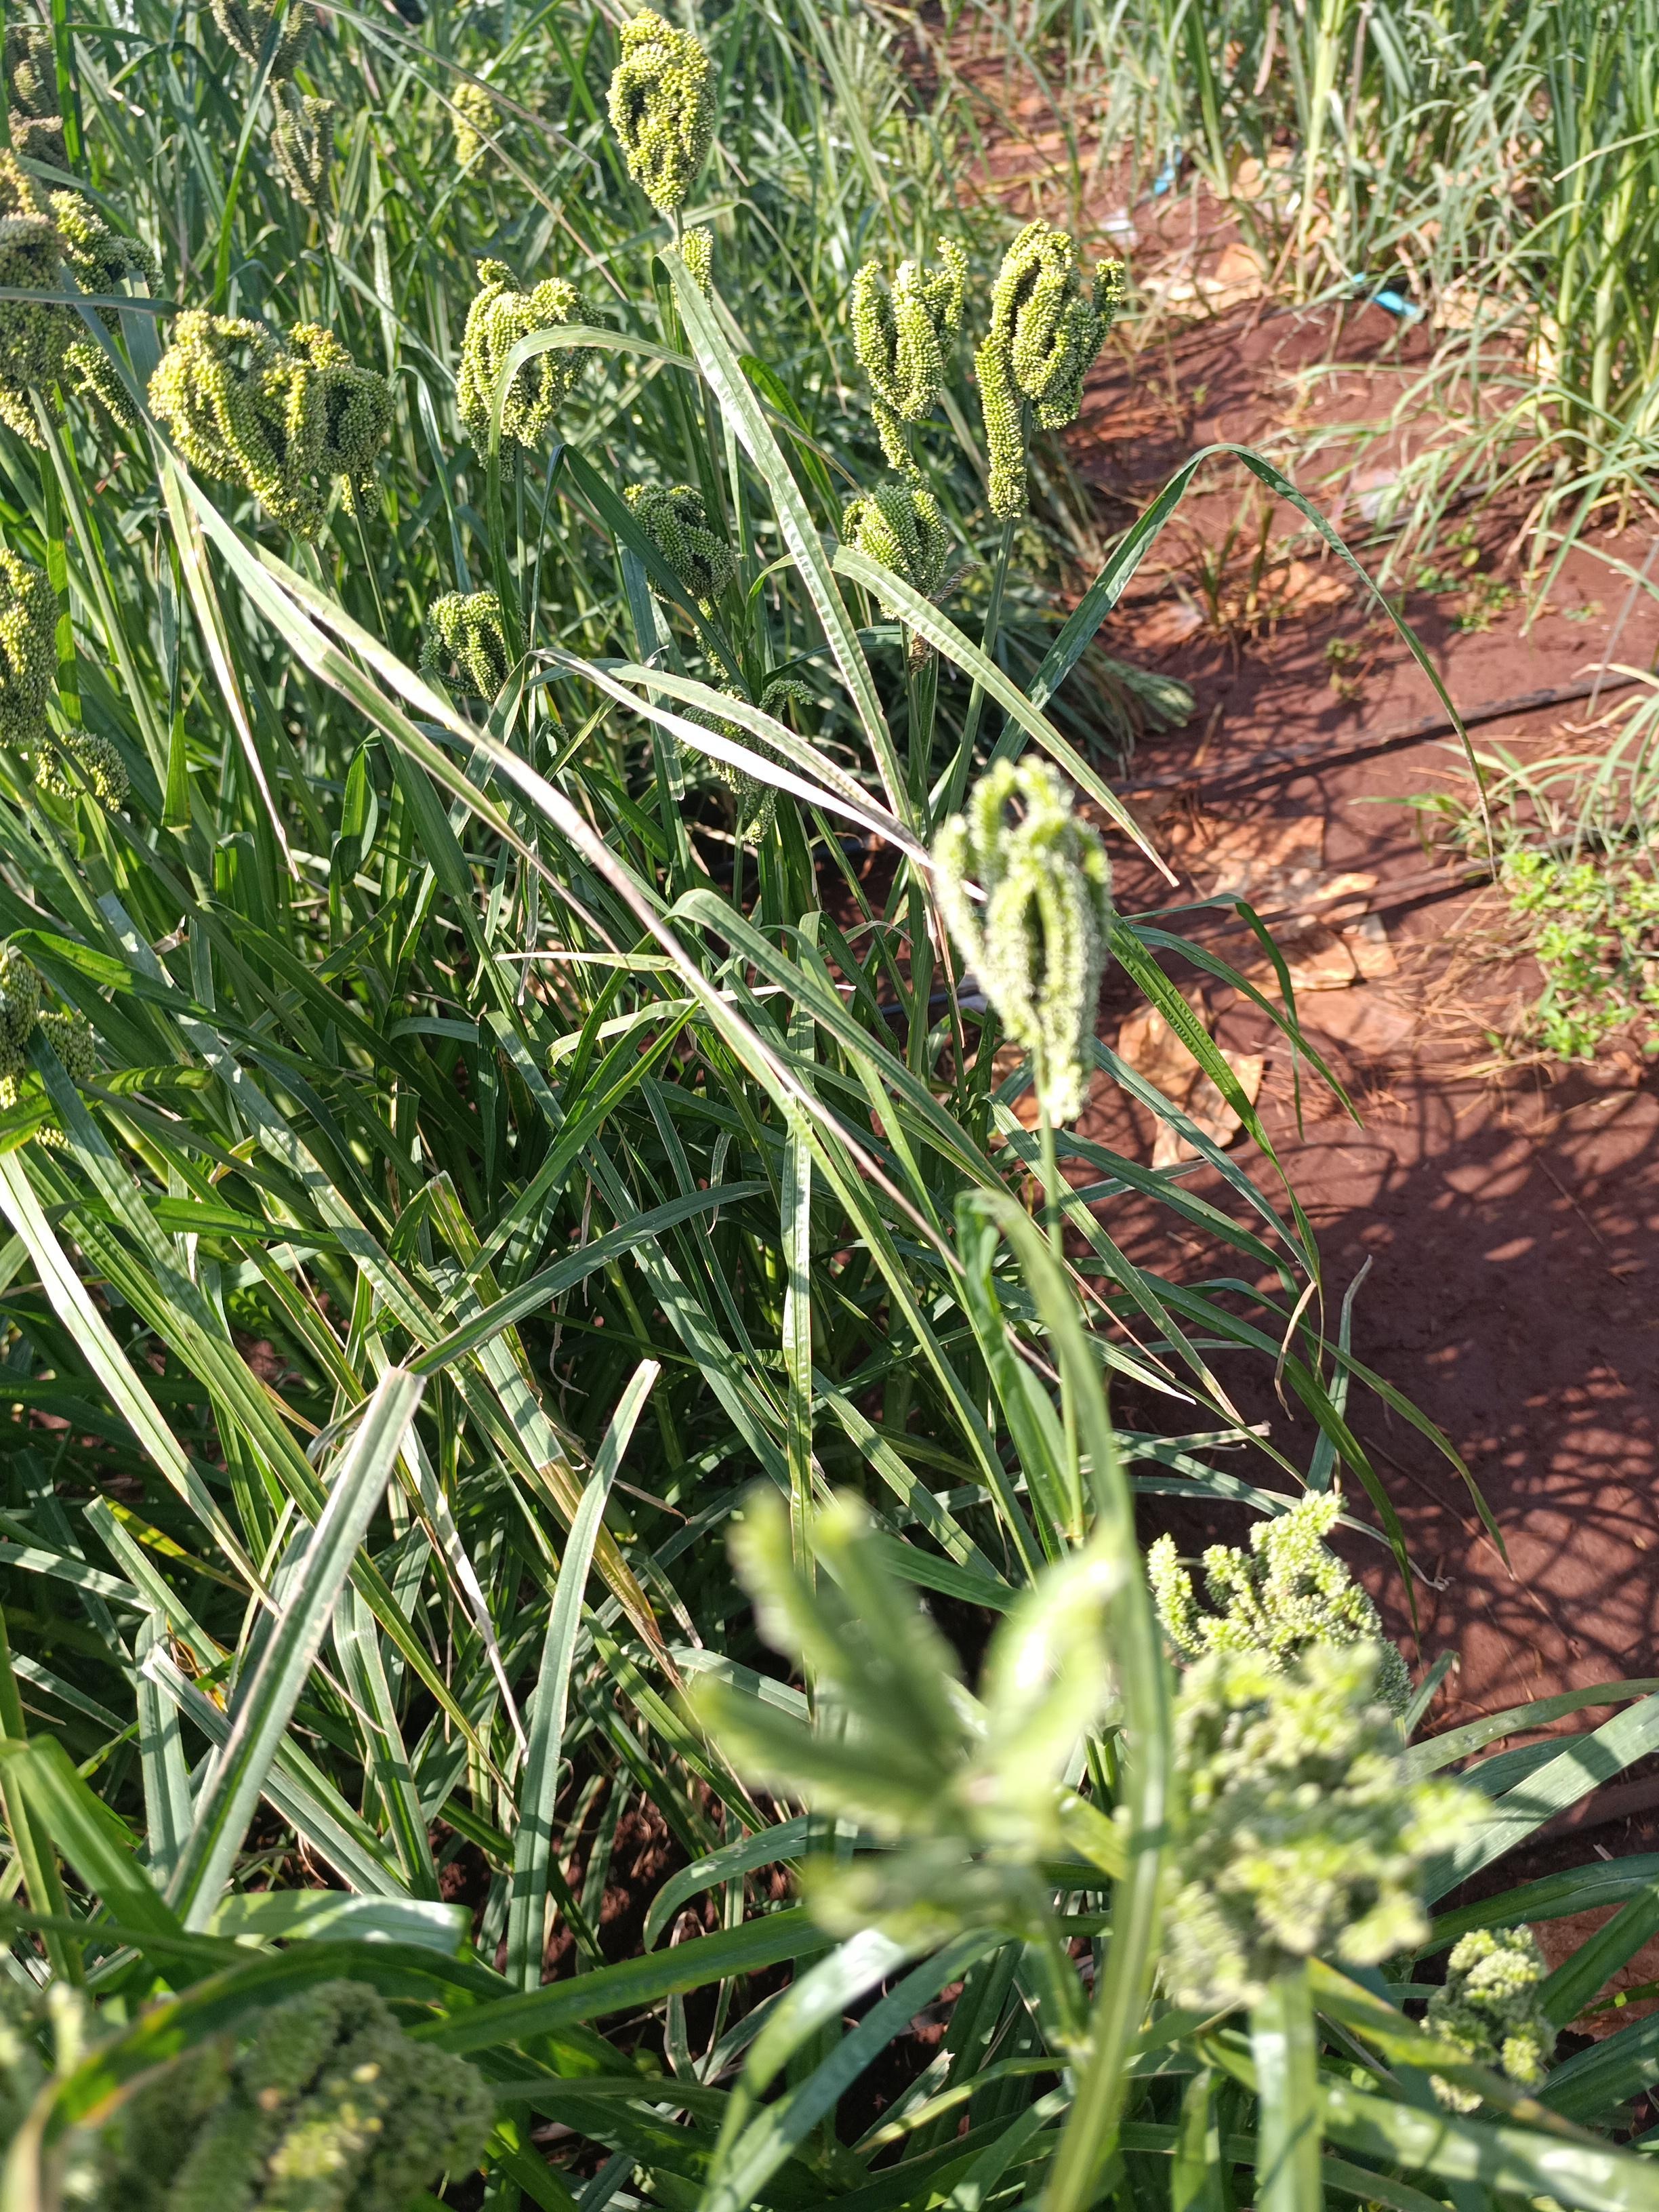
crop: finger millet
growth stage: filling grain
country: Kenya
